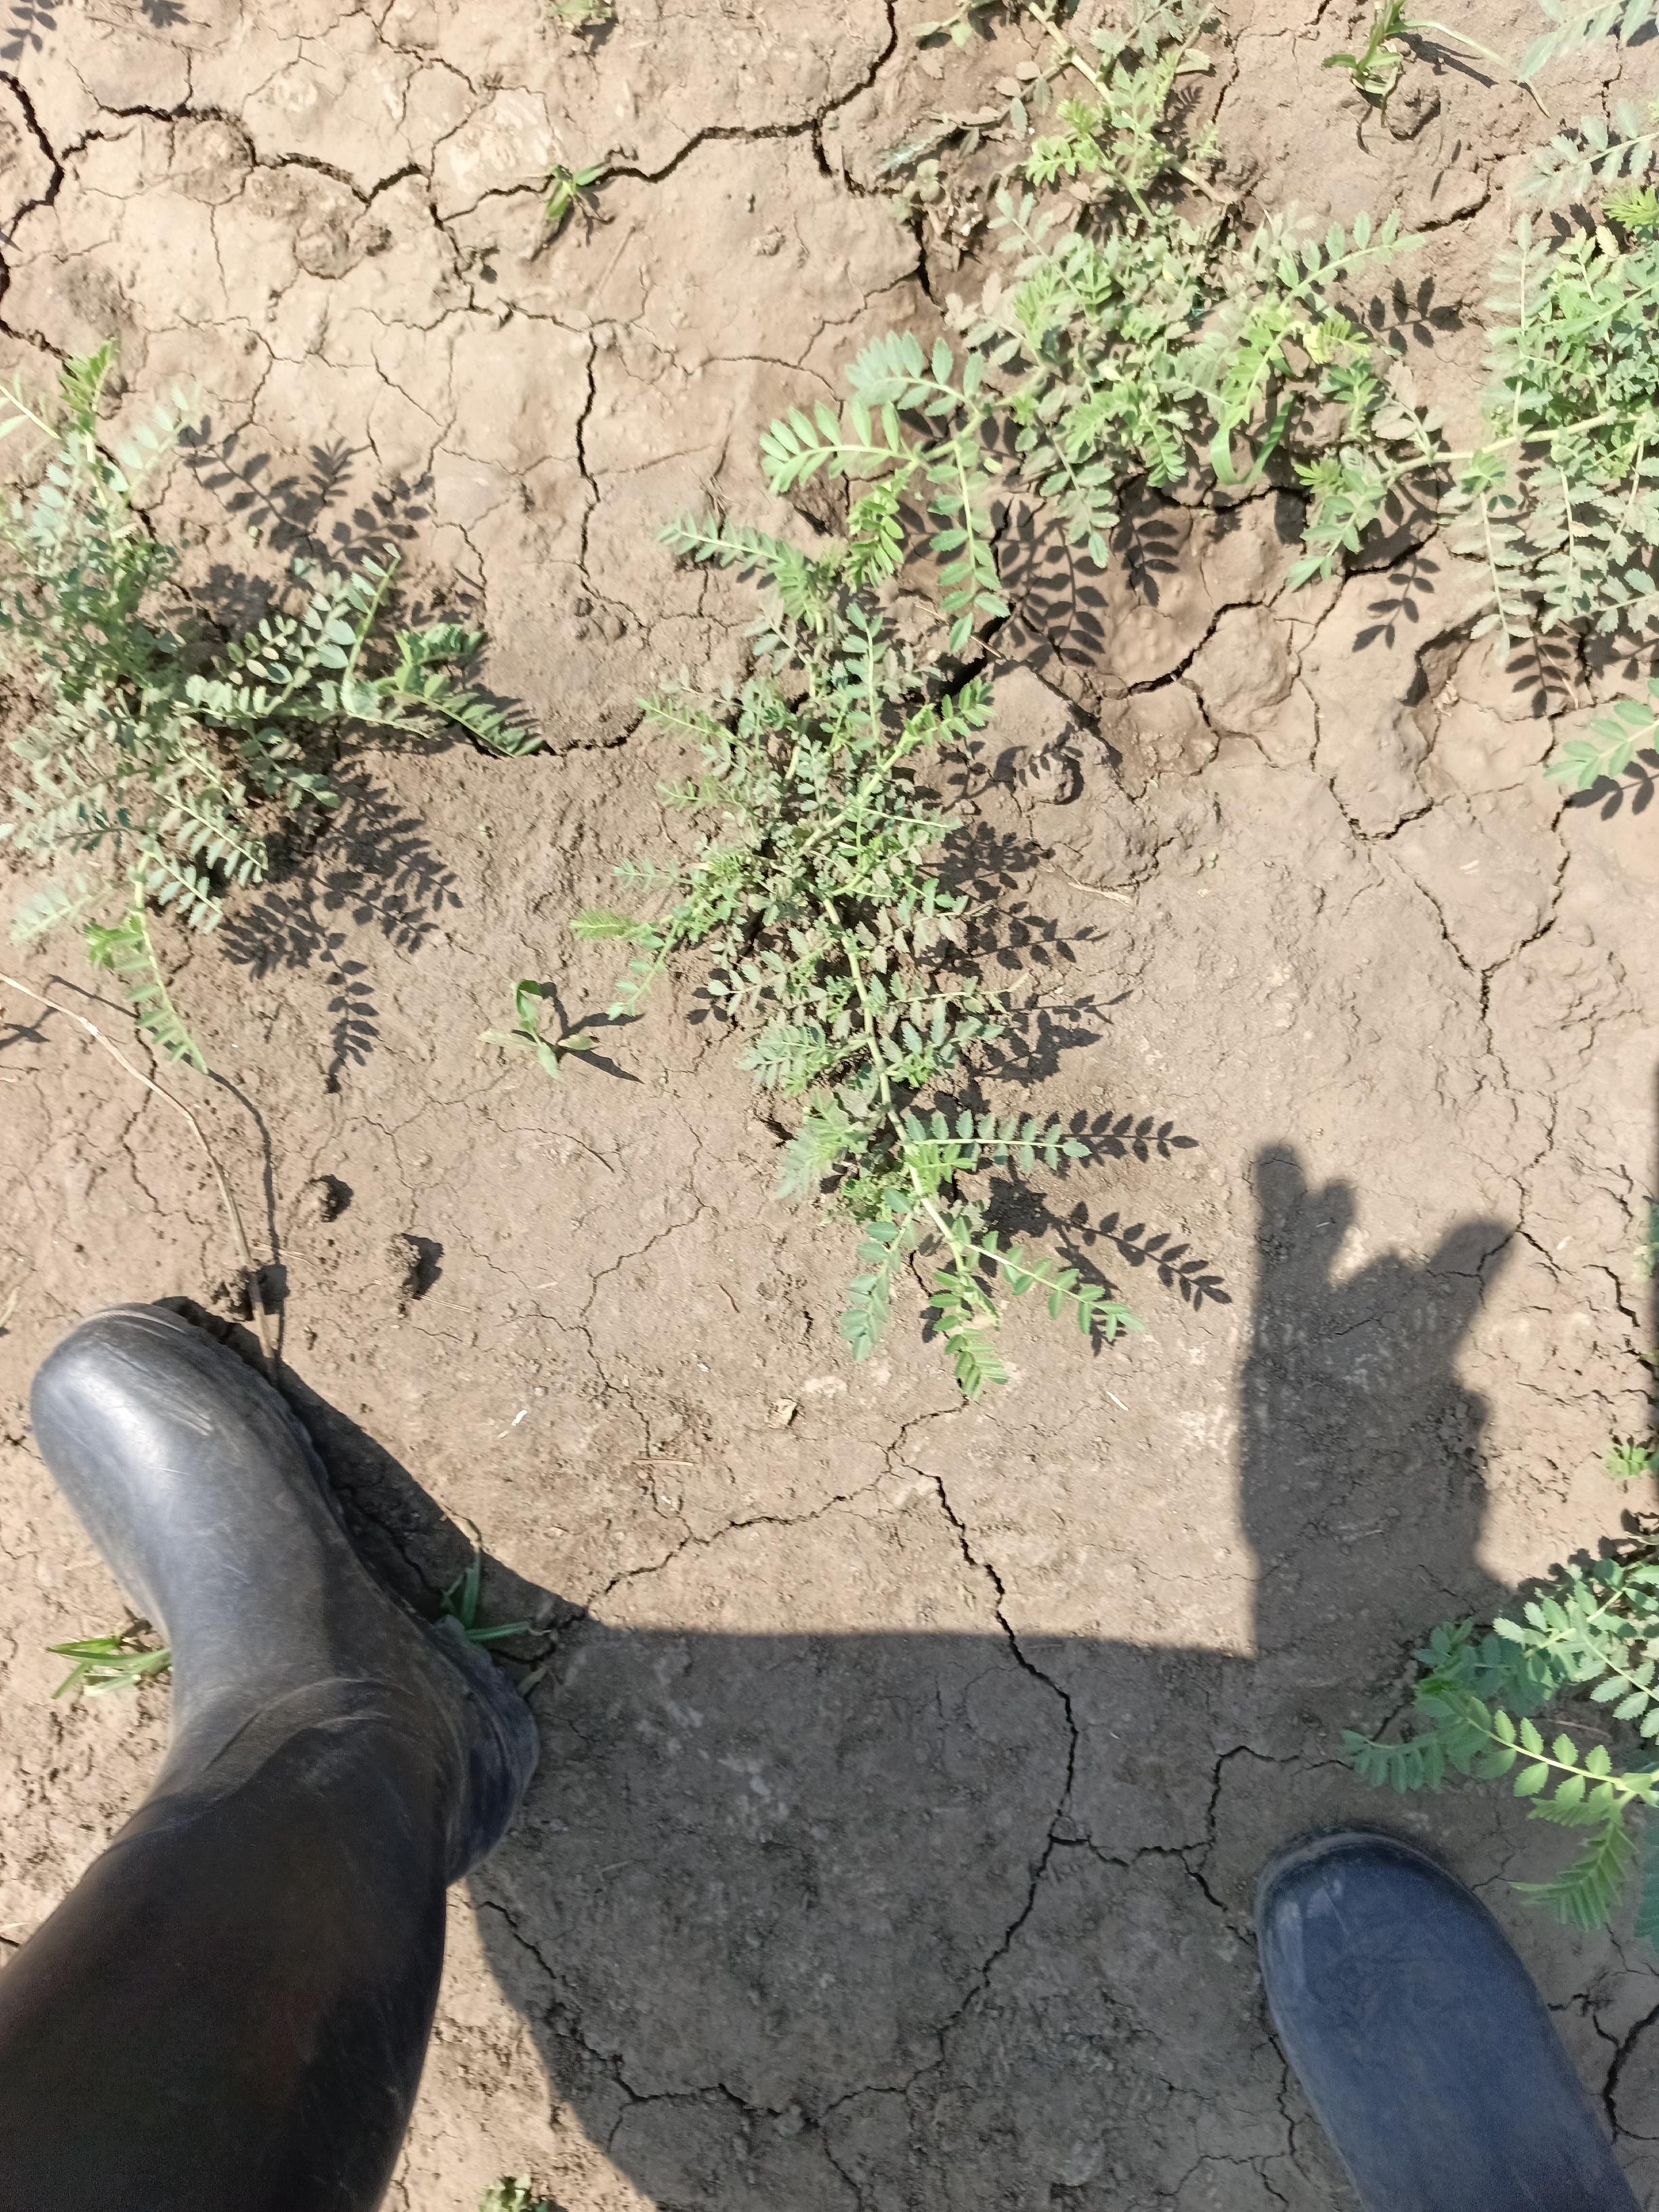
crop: chickpea
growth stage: vegetative
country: Tanzania
